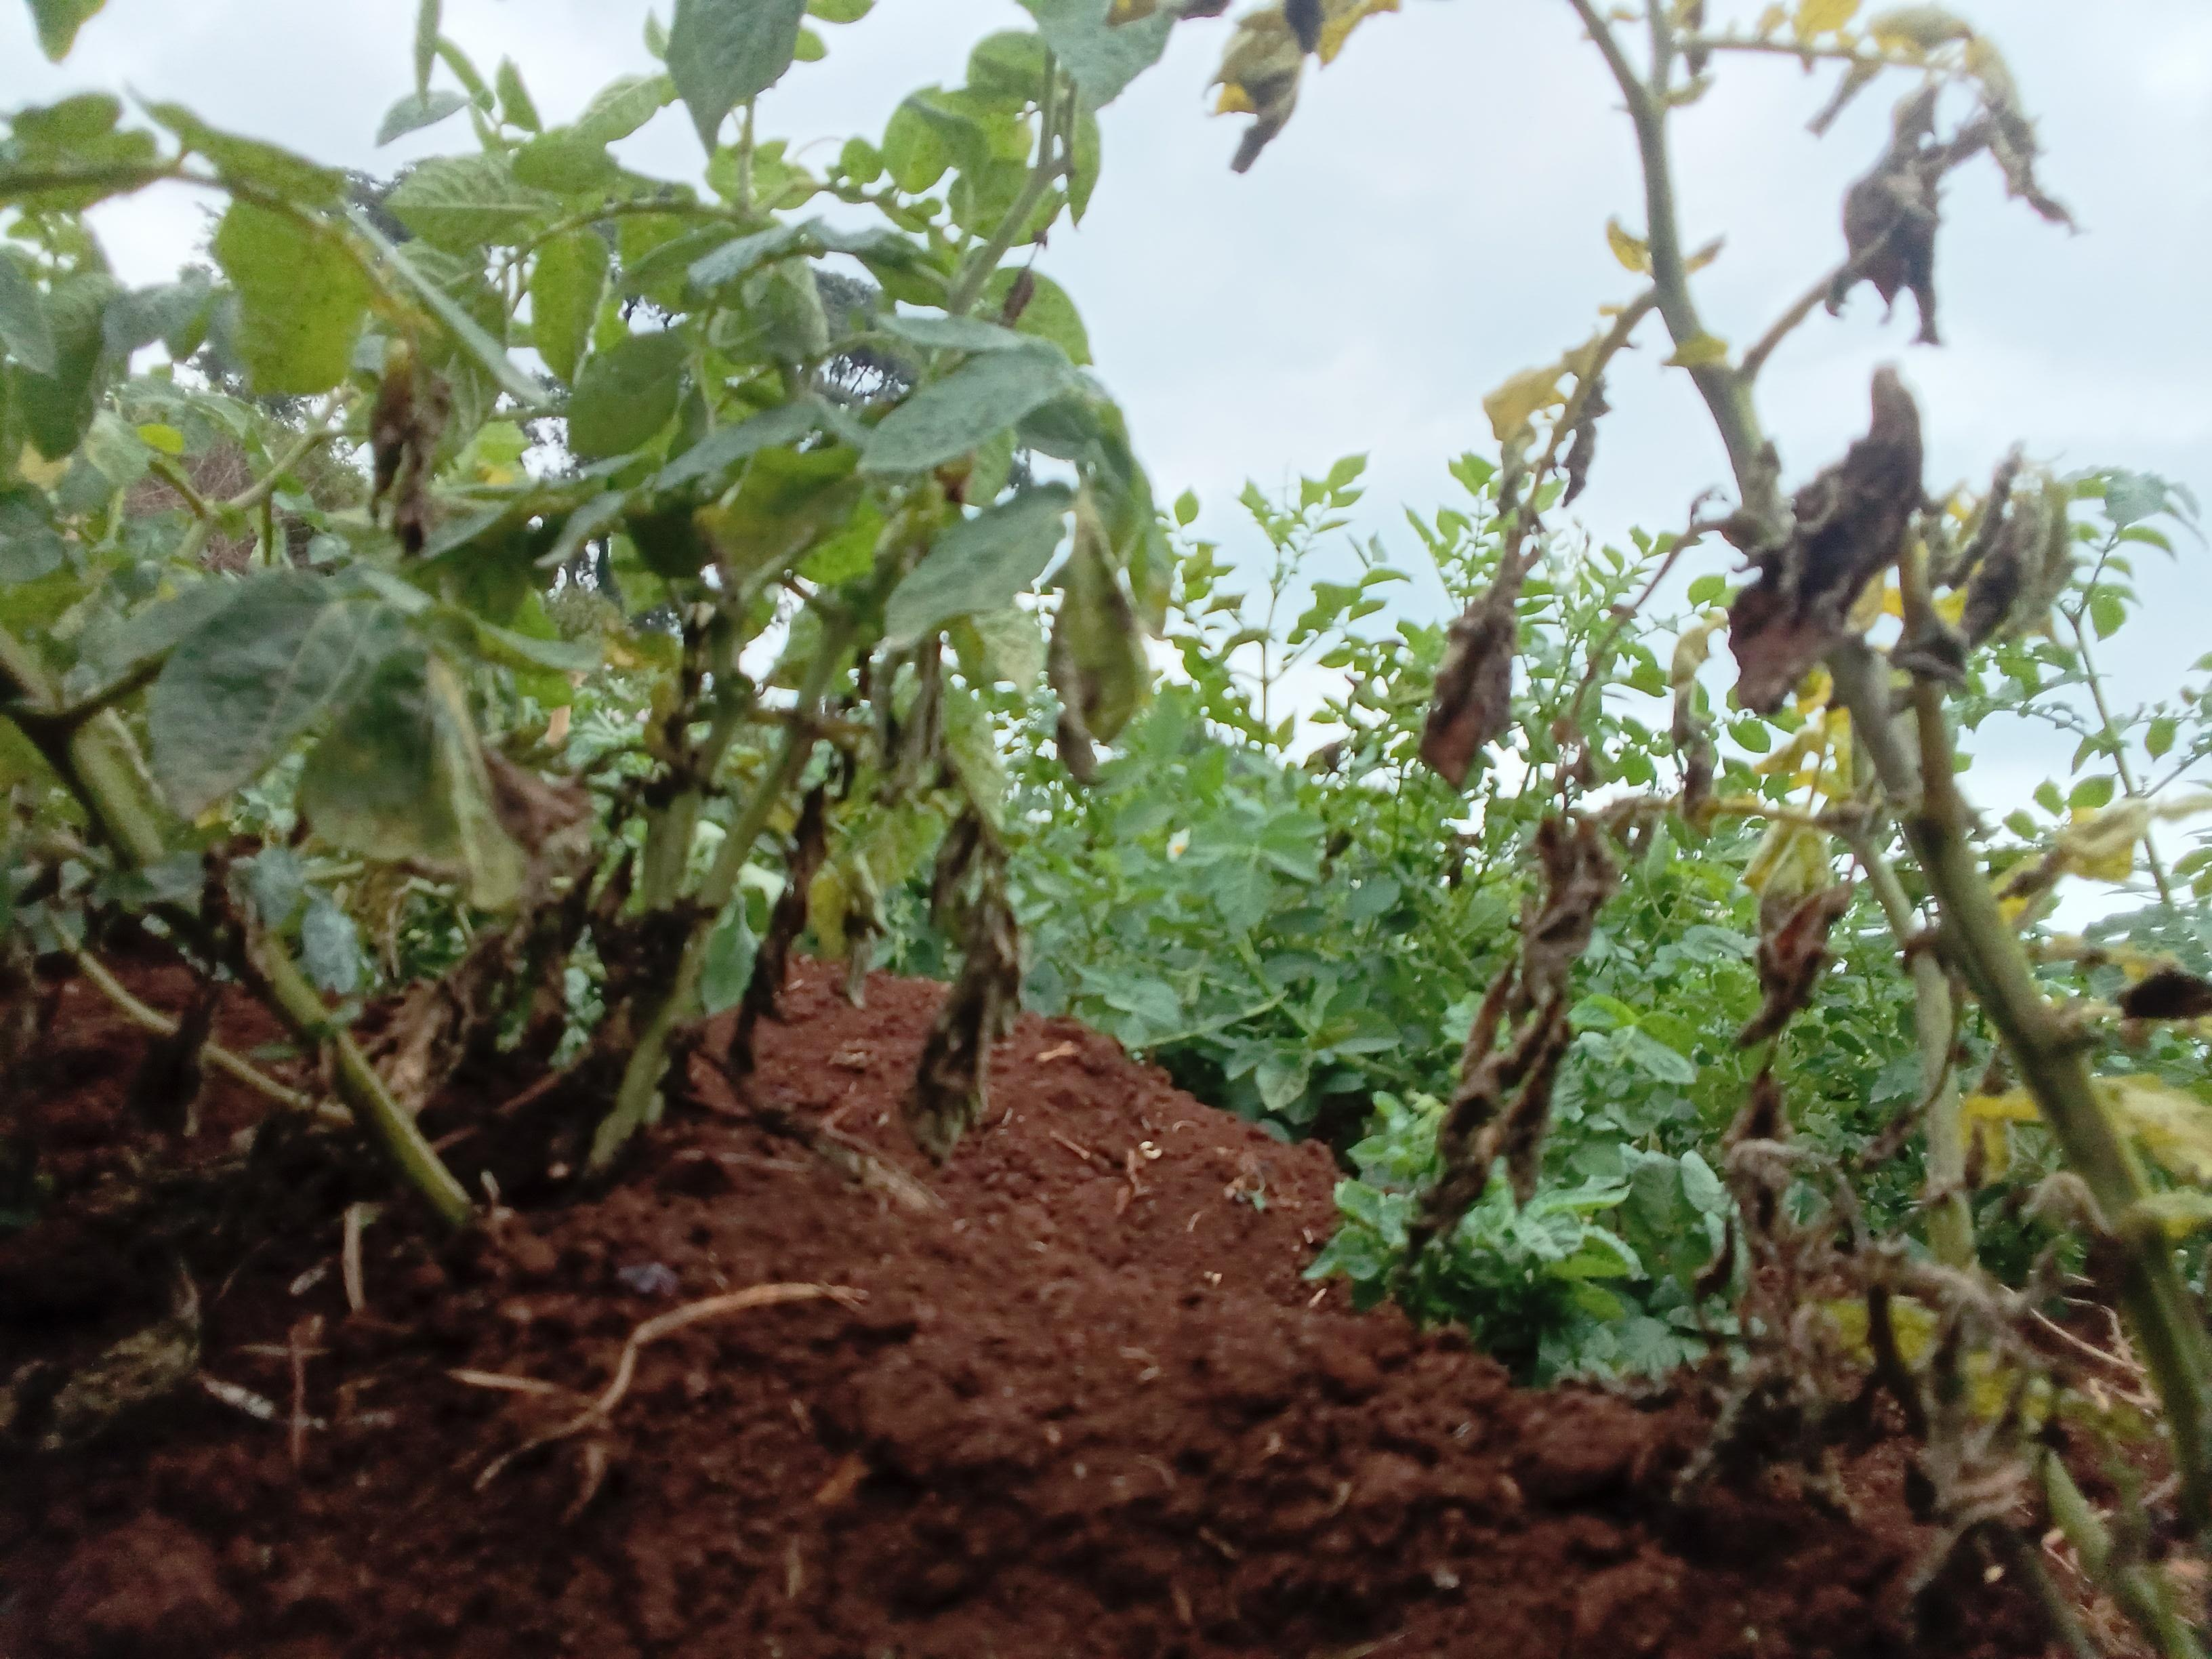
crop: potato
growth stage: flowering
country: Kenya
